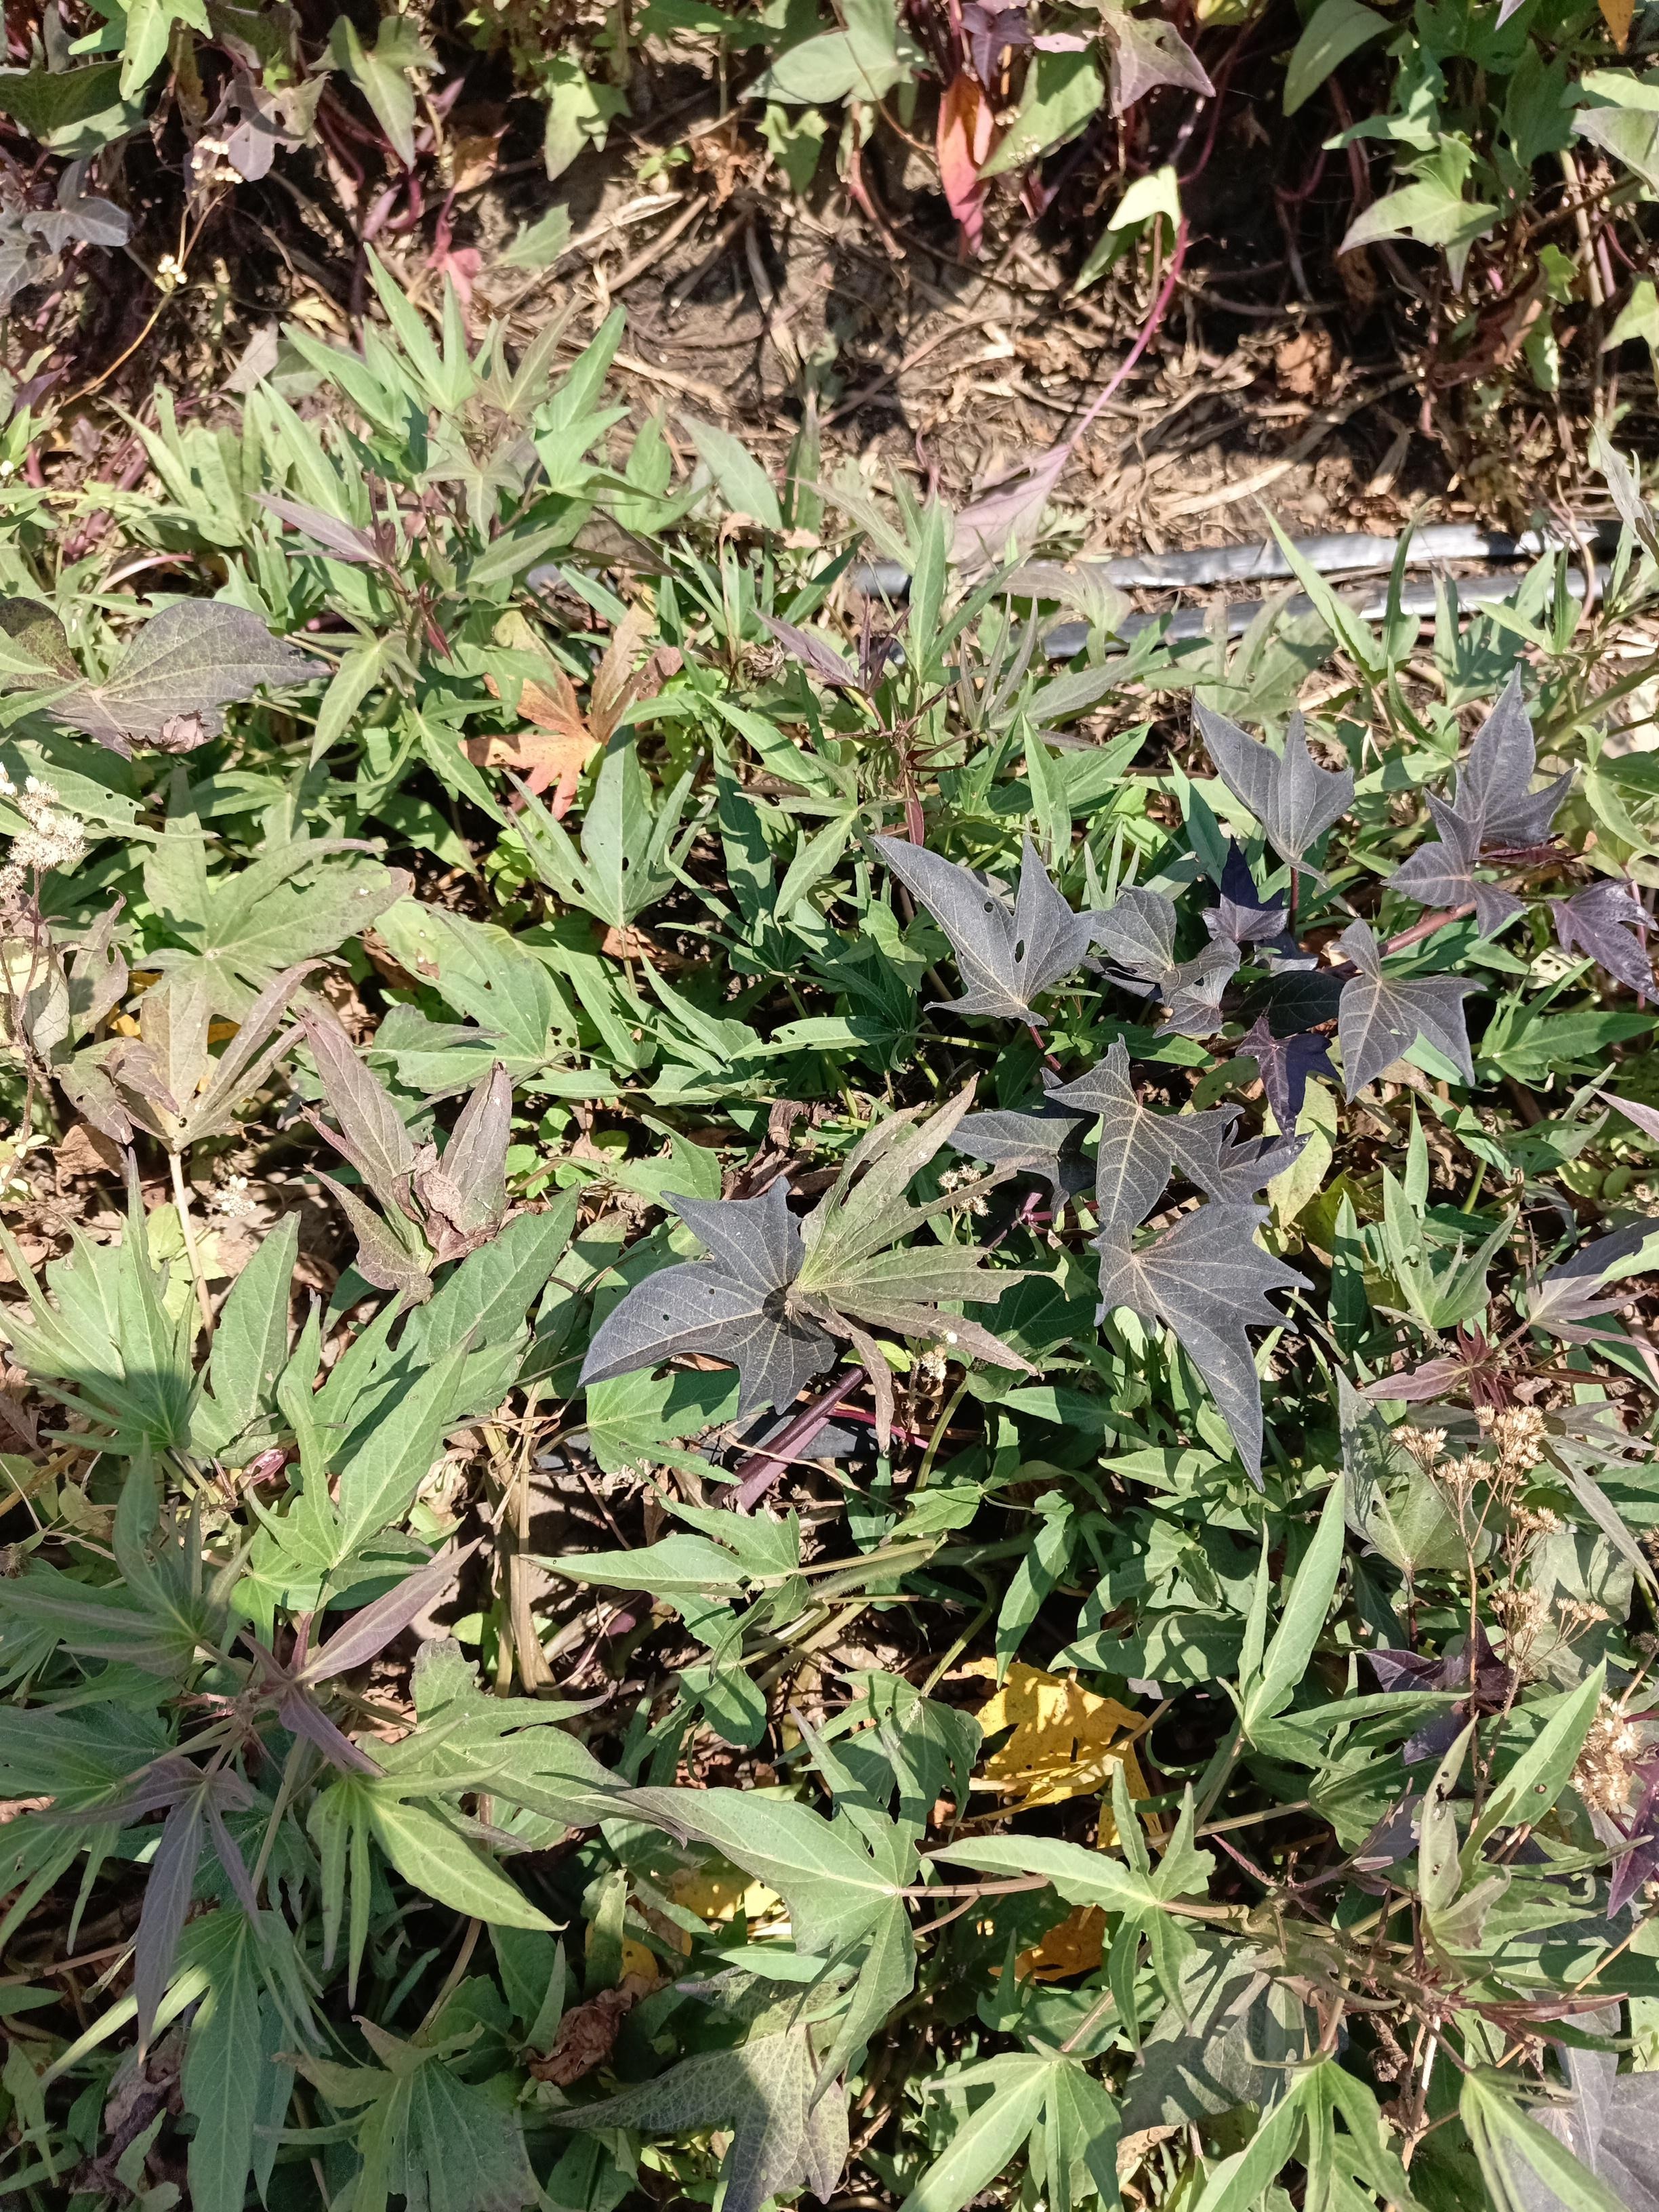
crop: sweet potato
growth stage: flowering
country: Tanzania
